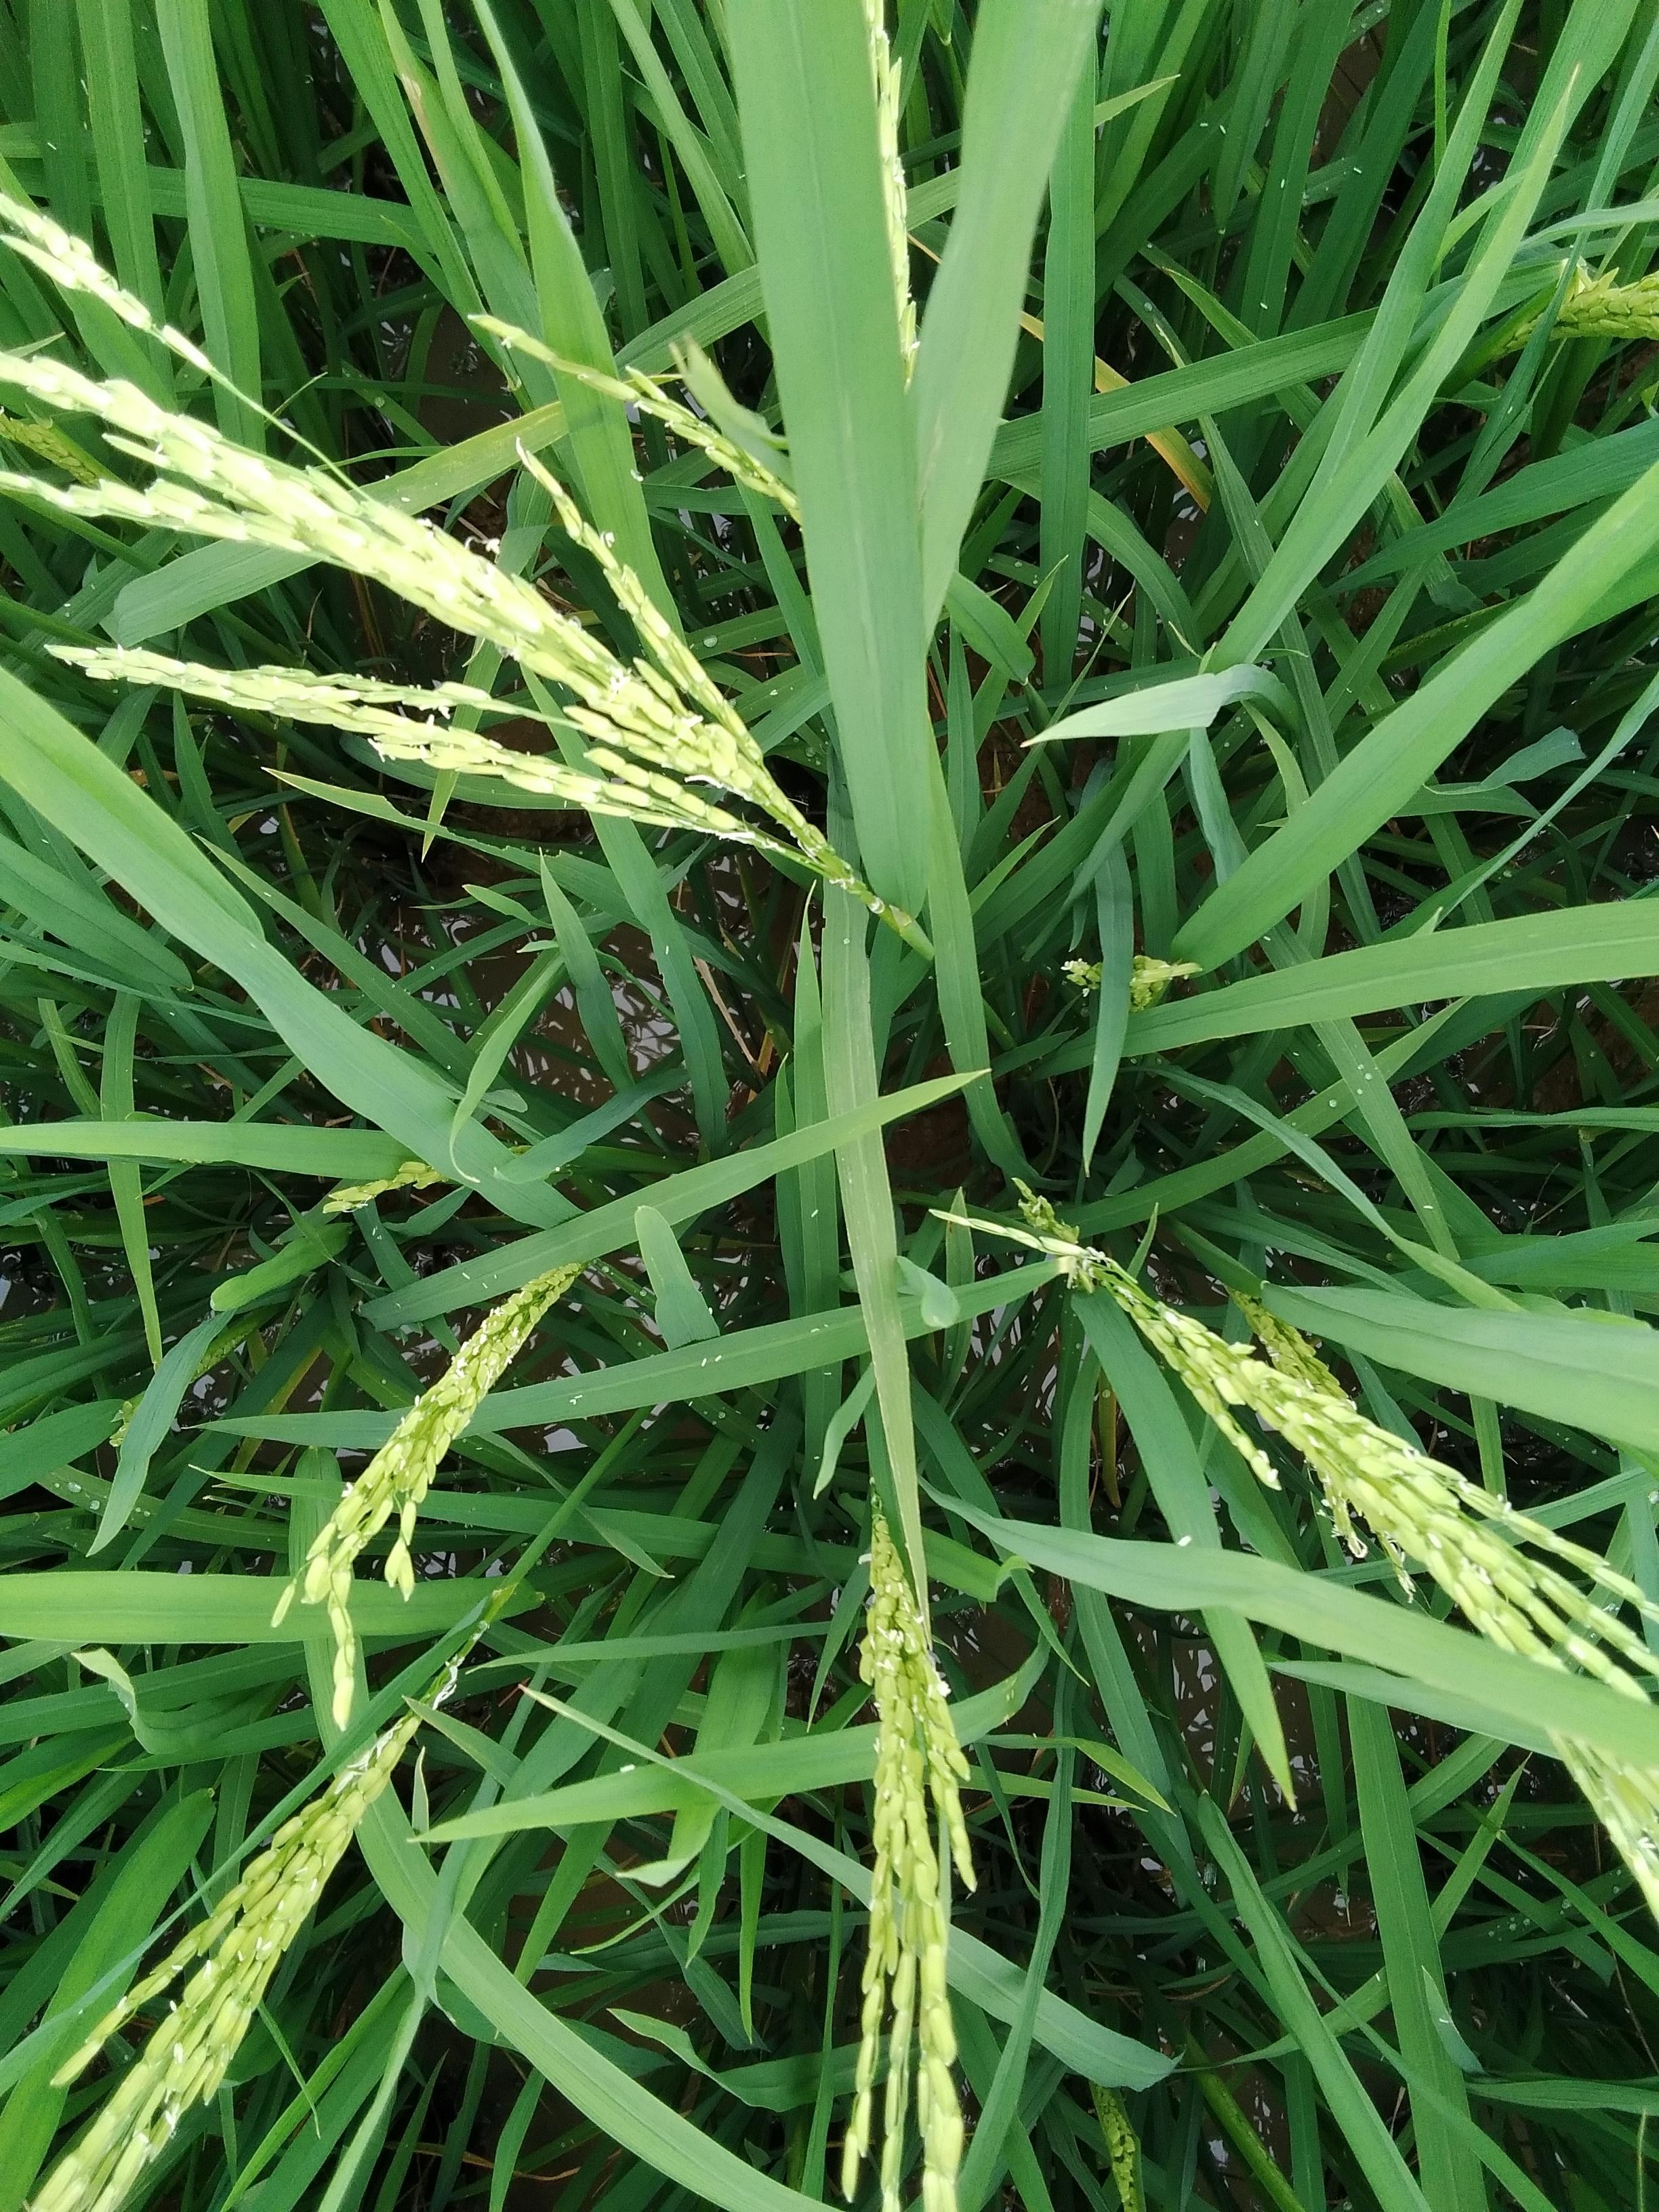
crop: rice
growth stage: flowering
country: Nigeria
